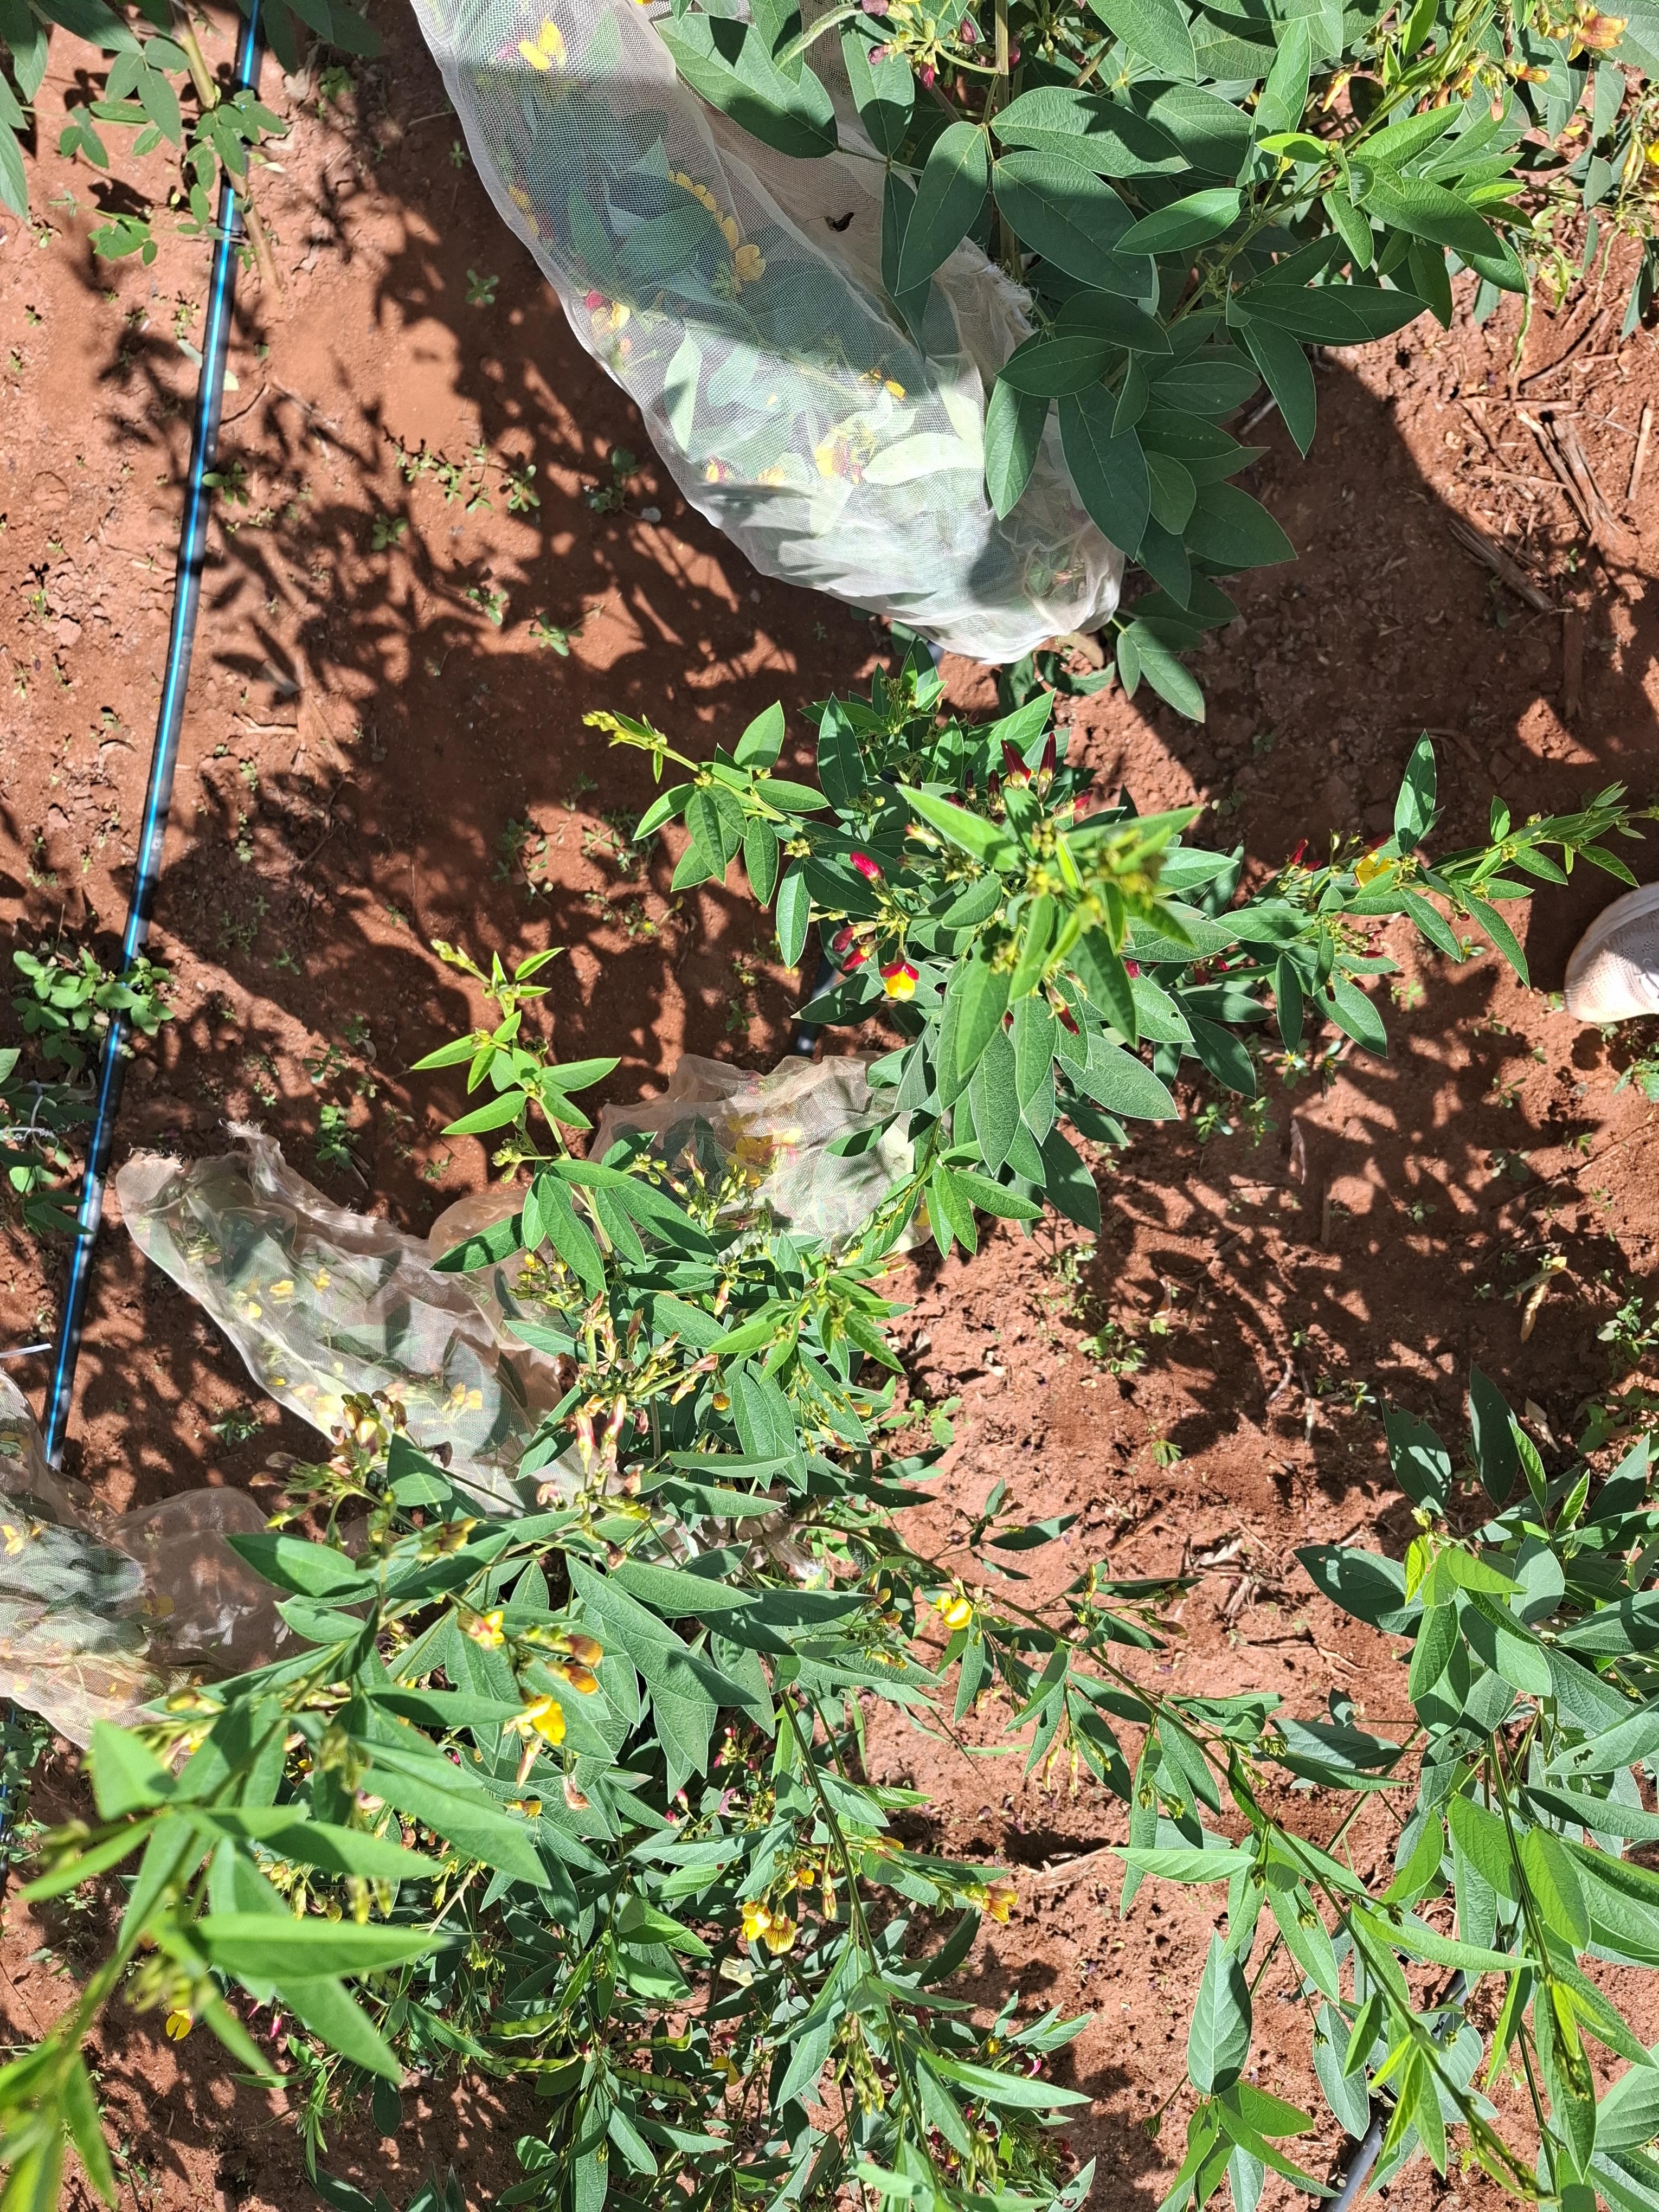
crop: pigeonpea
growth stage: flowering
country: Kenya
